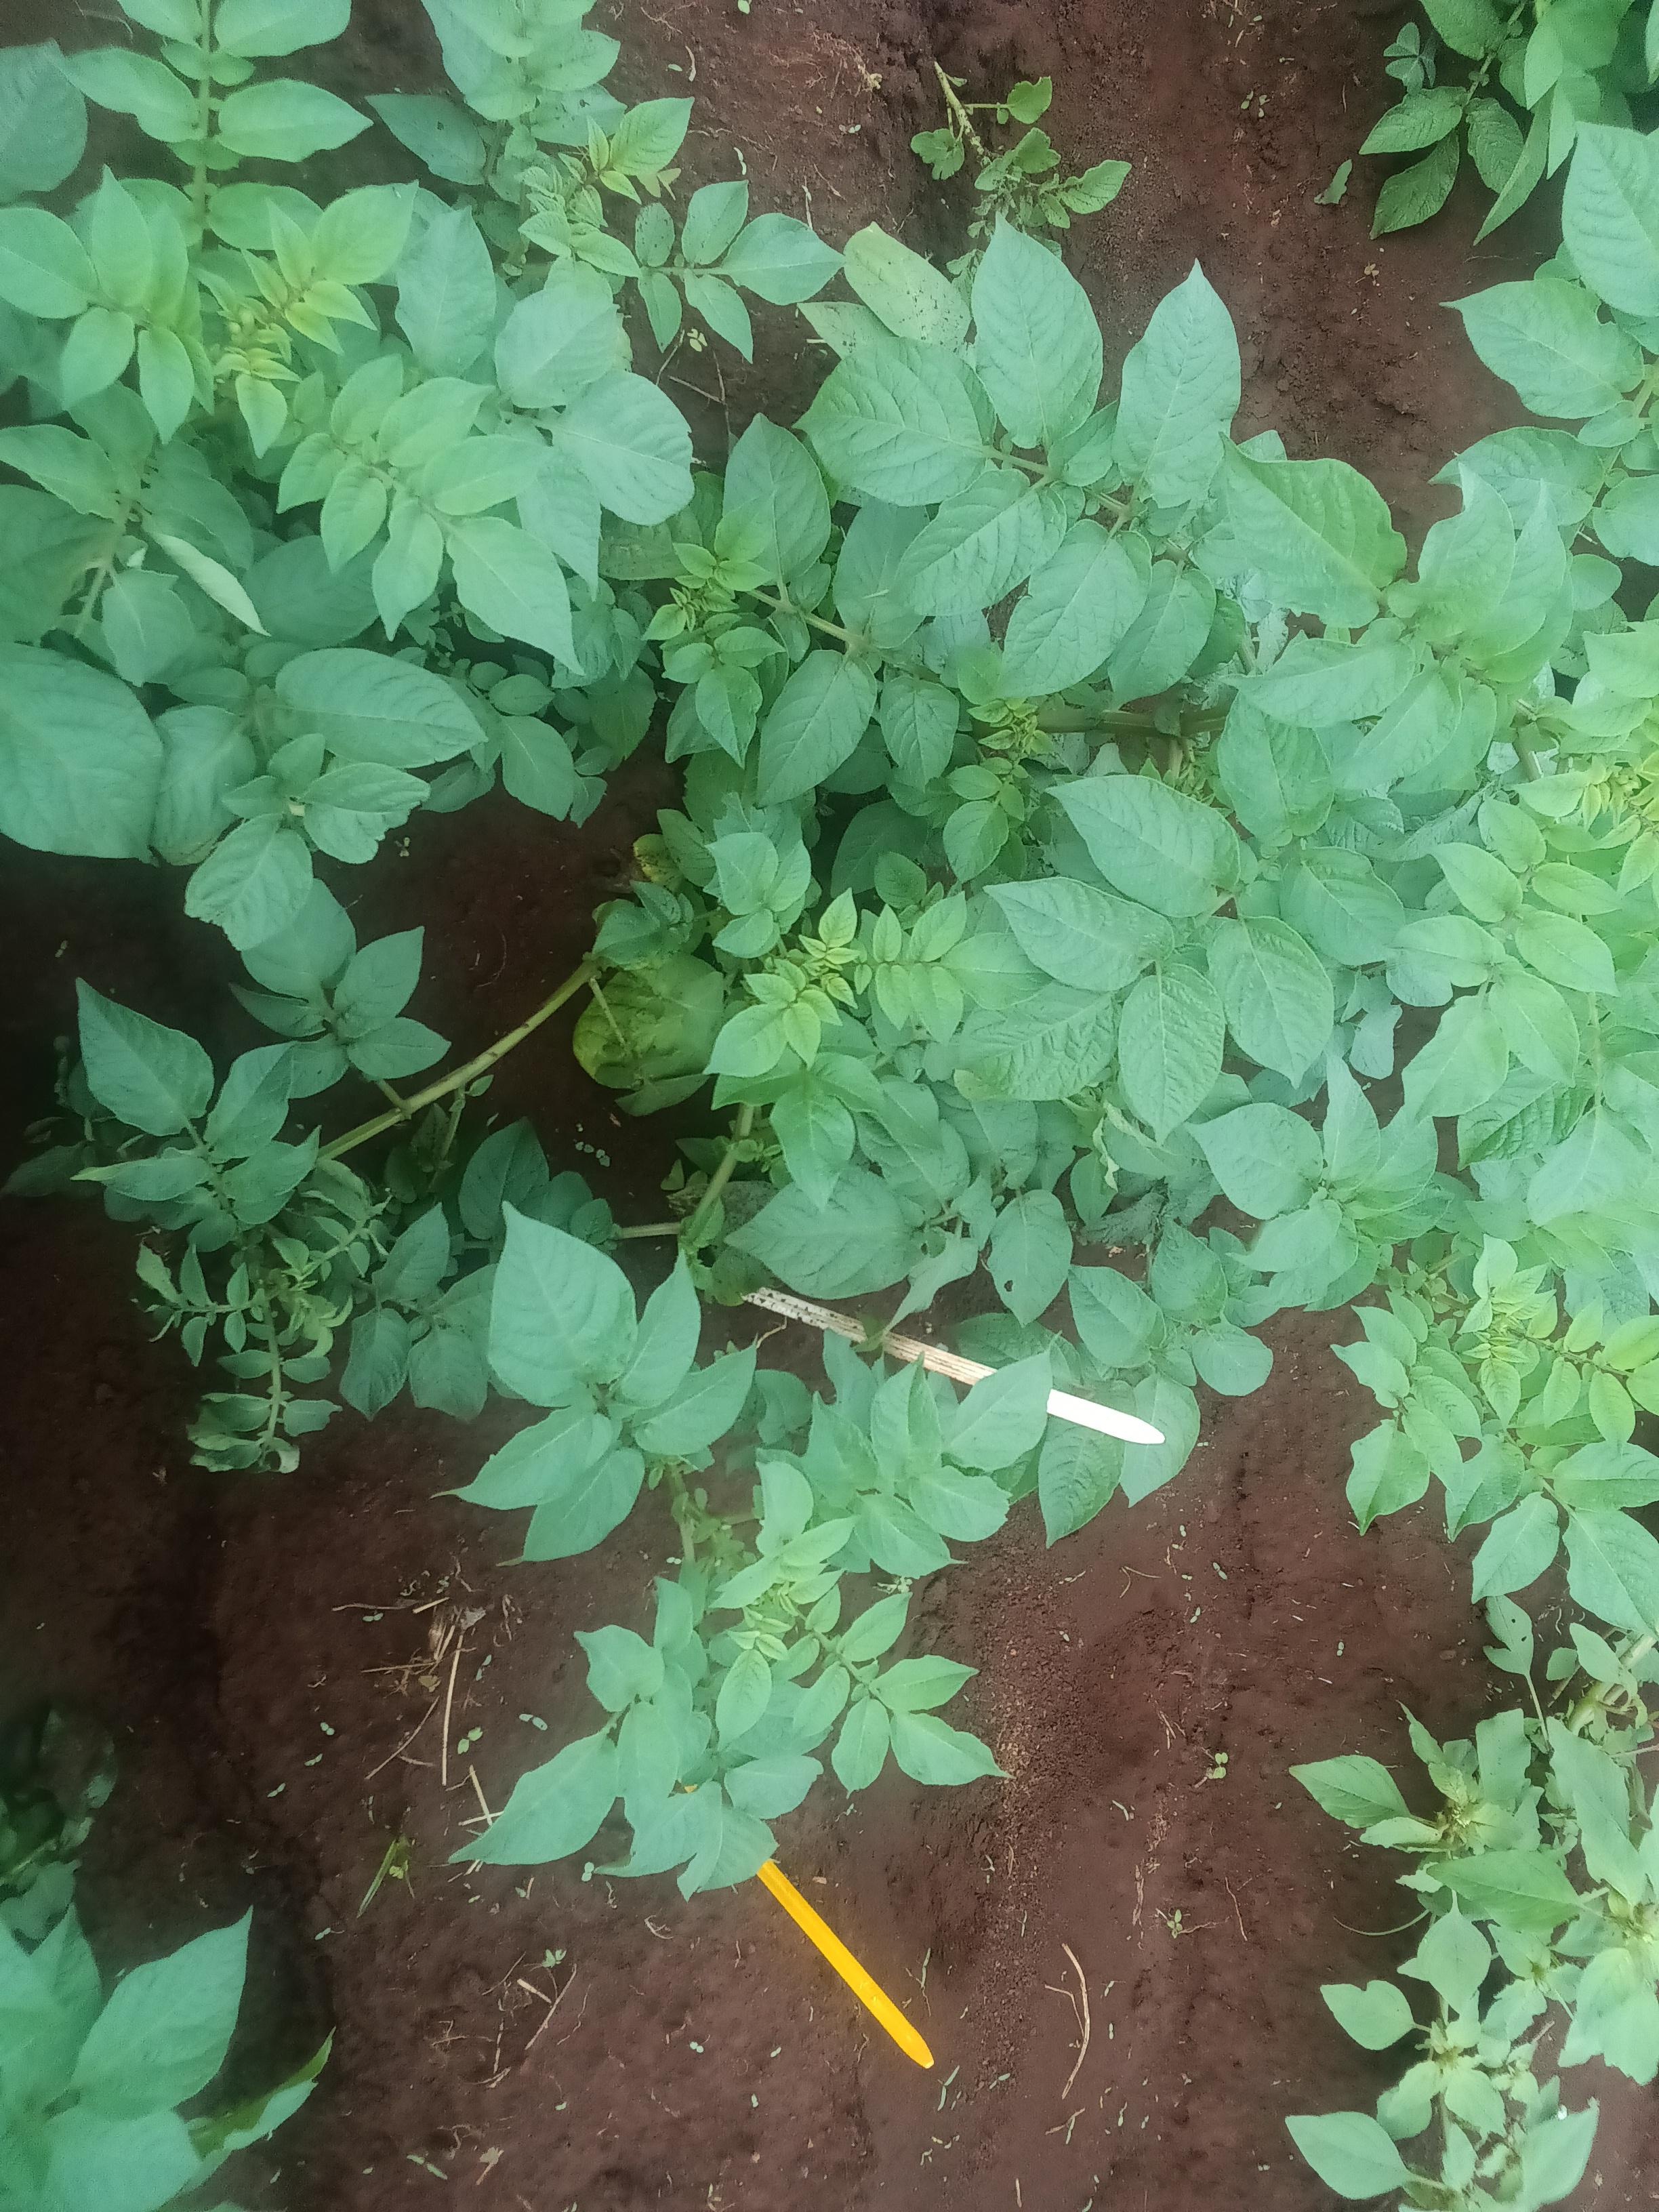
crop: potato
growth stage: flowering
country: Kenya
